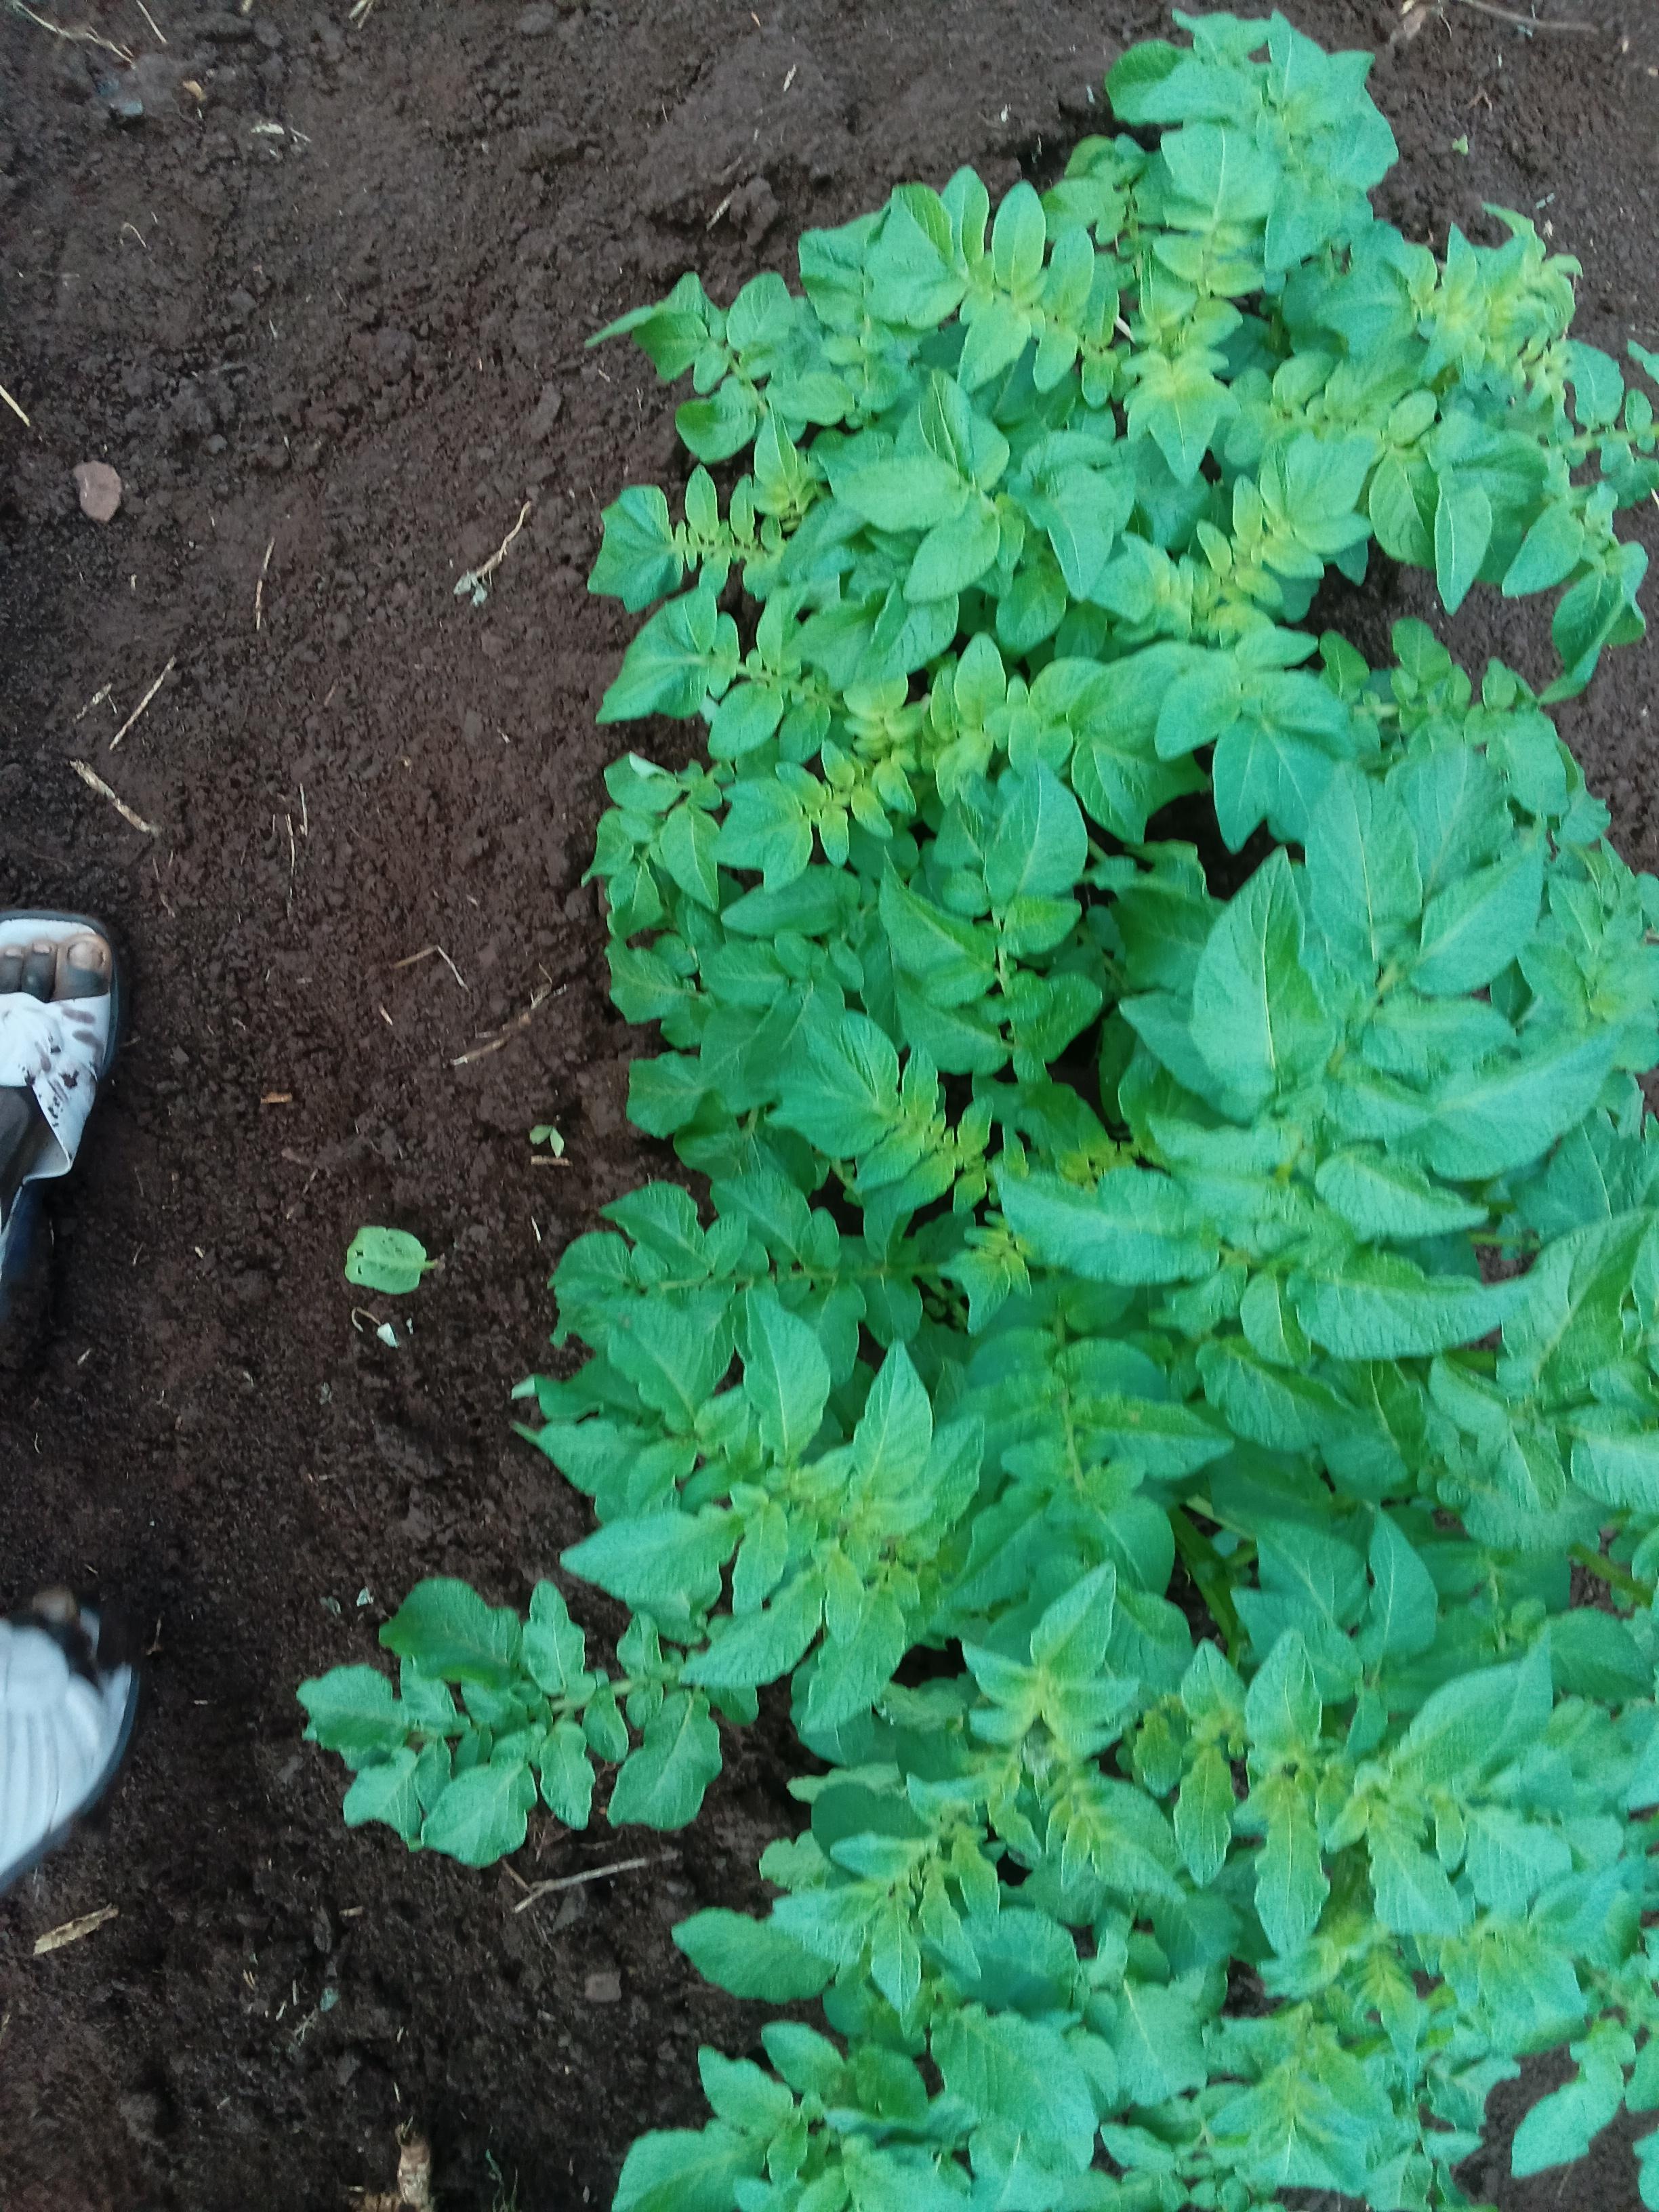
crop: potato
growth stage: vegetative
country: Kenya
